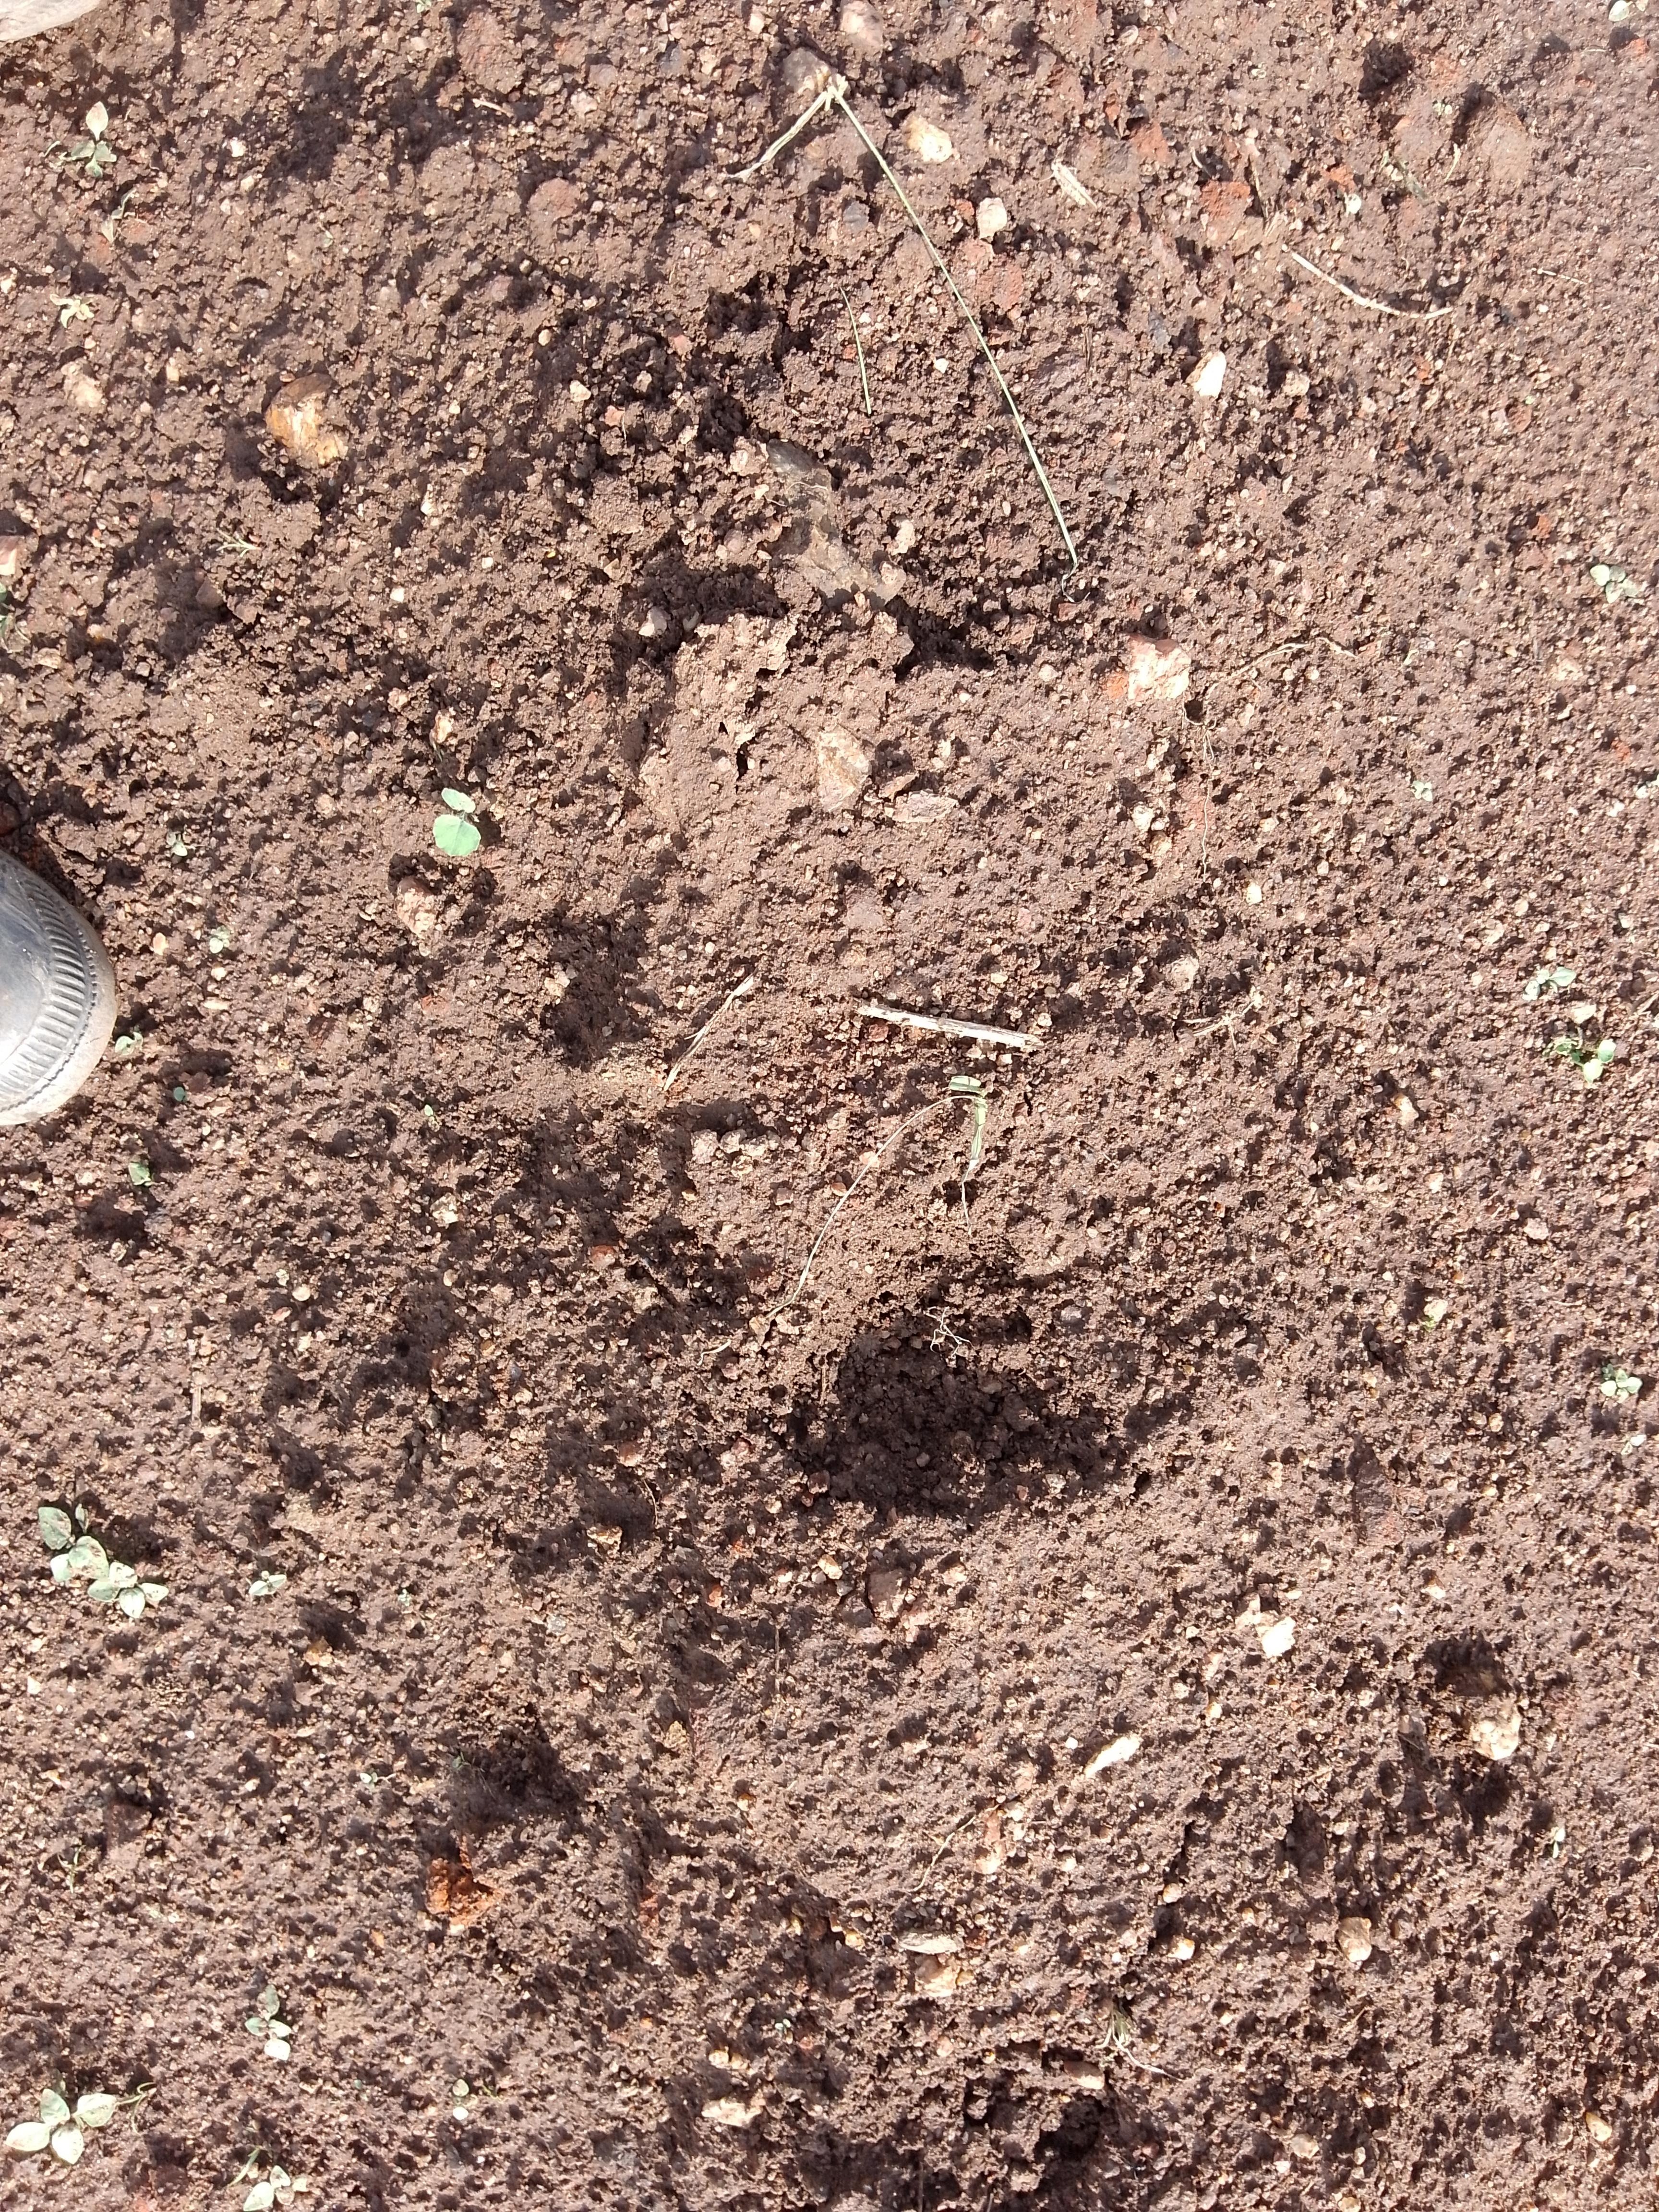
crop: sorghum
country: Malawi
